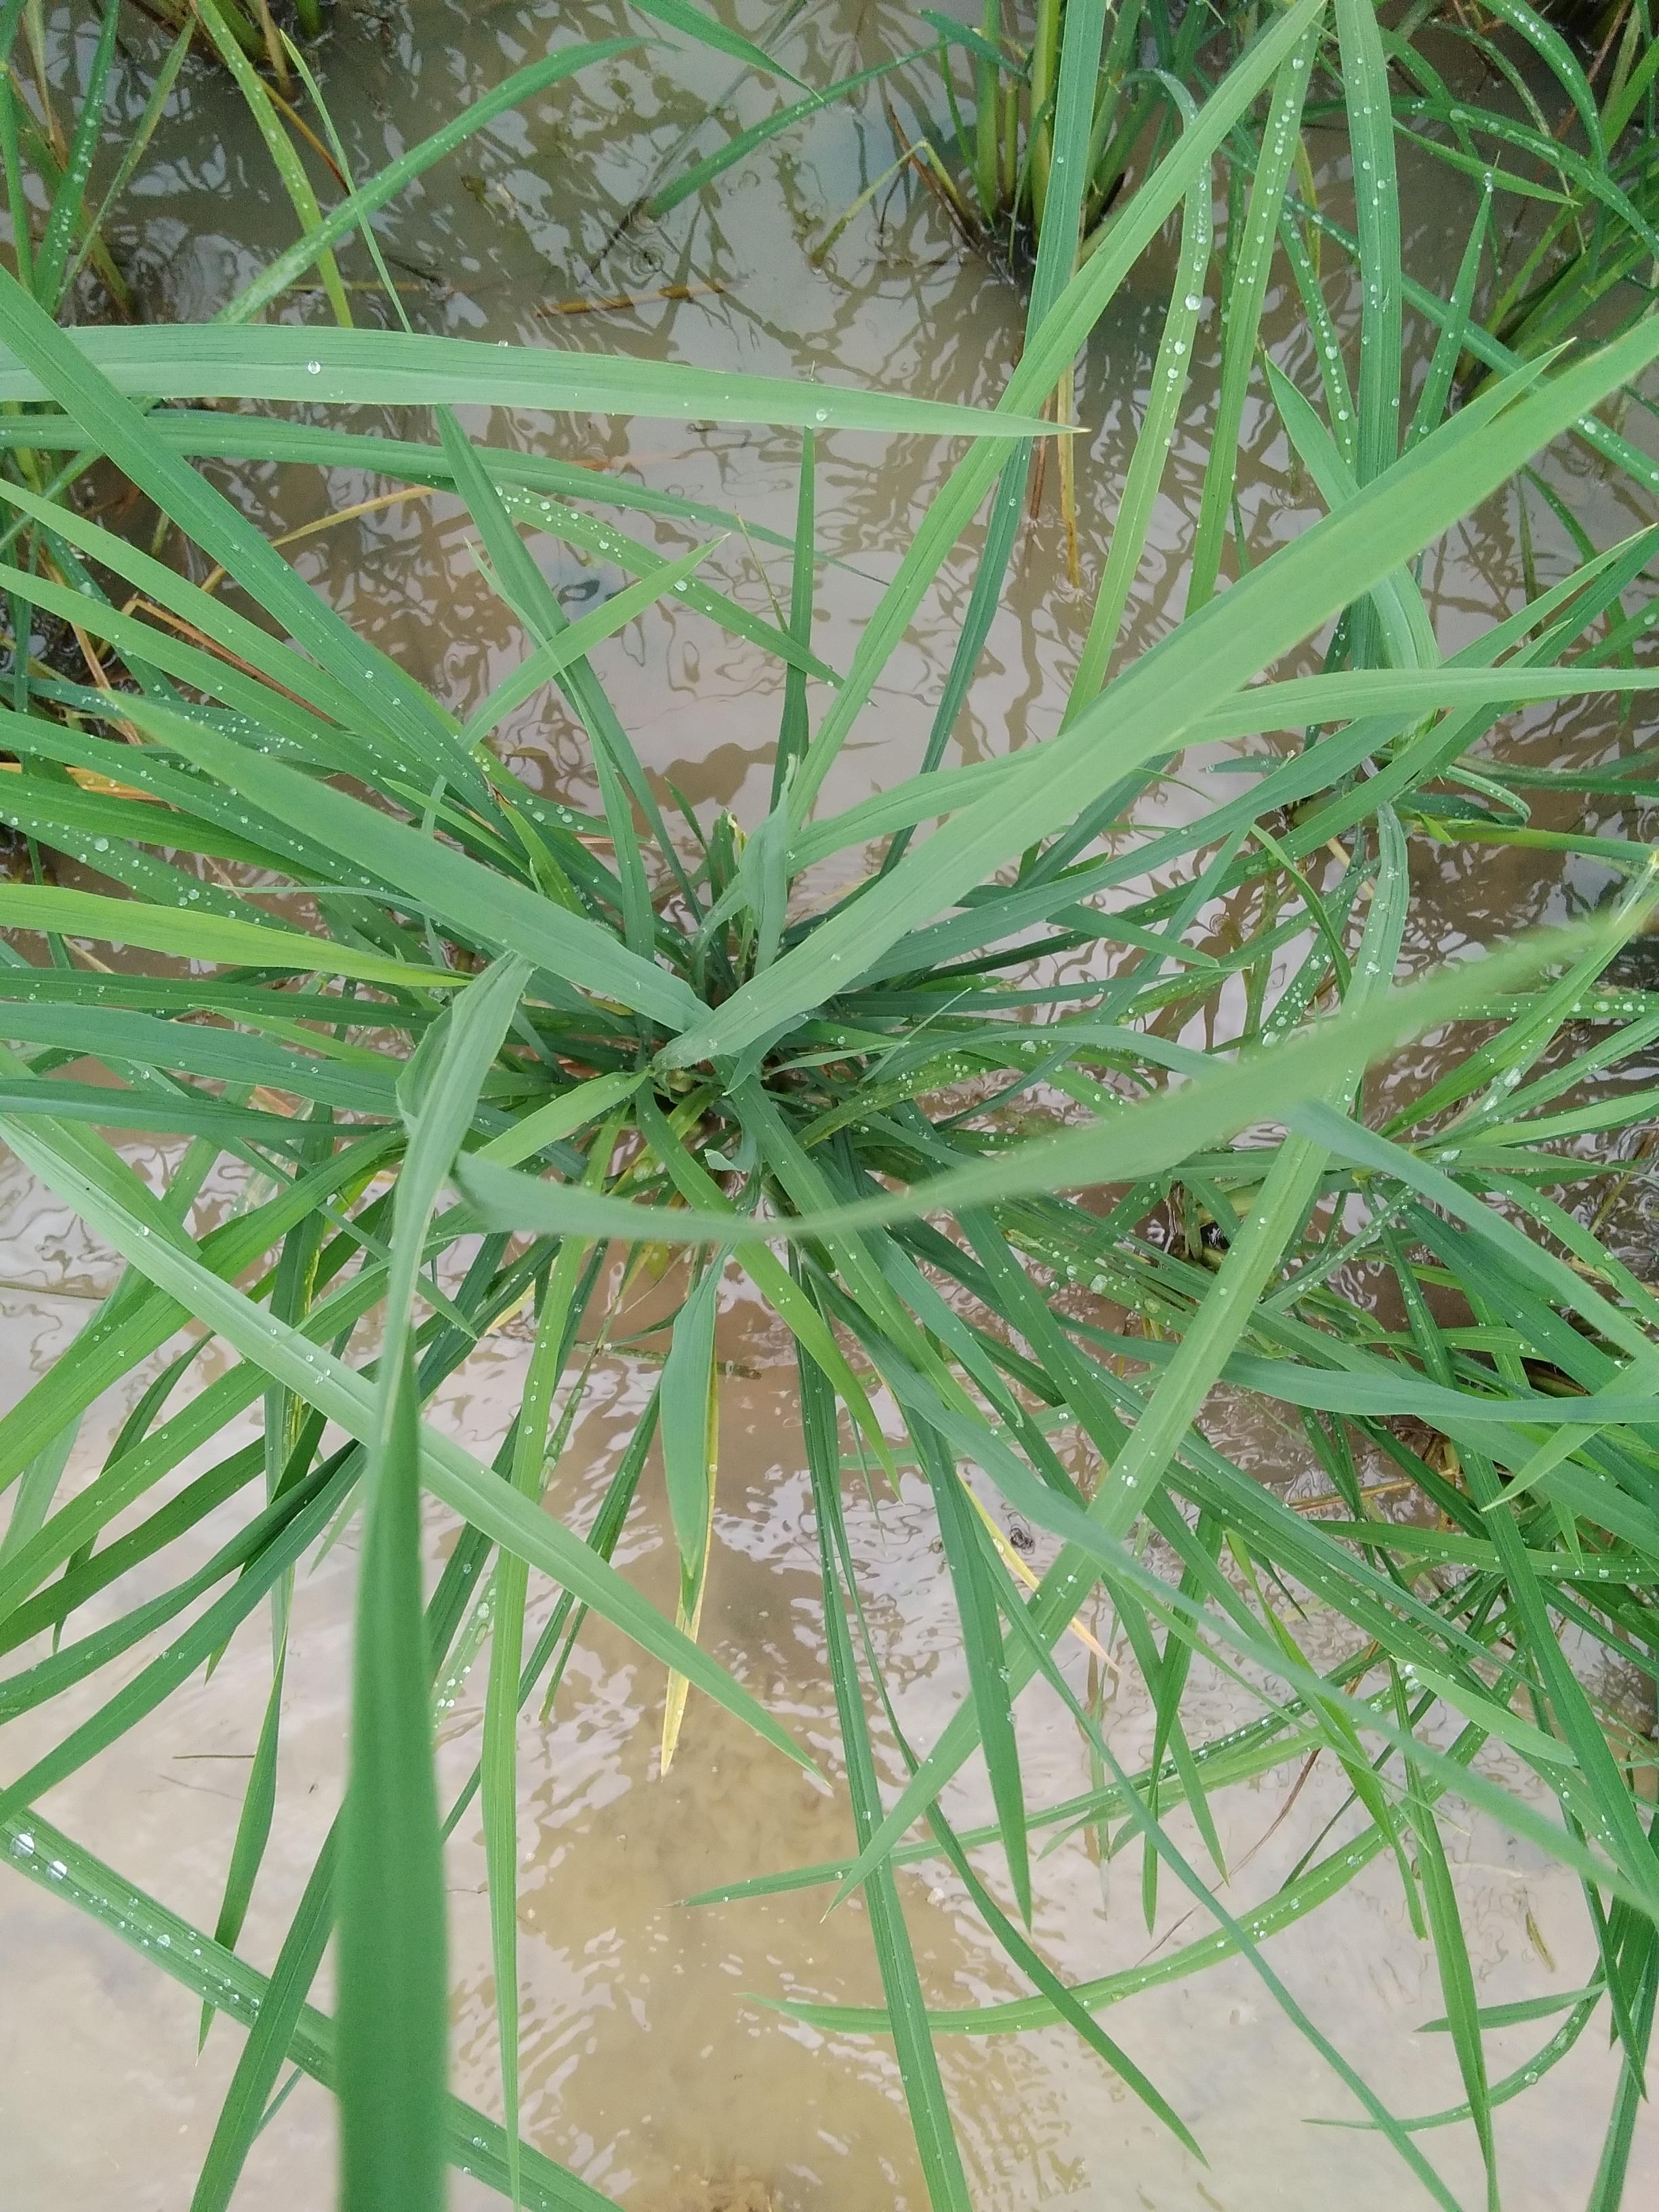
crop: rice
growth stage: elongation stem
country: Nigeria
